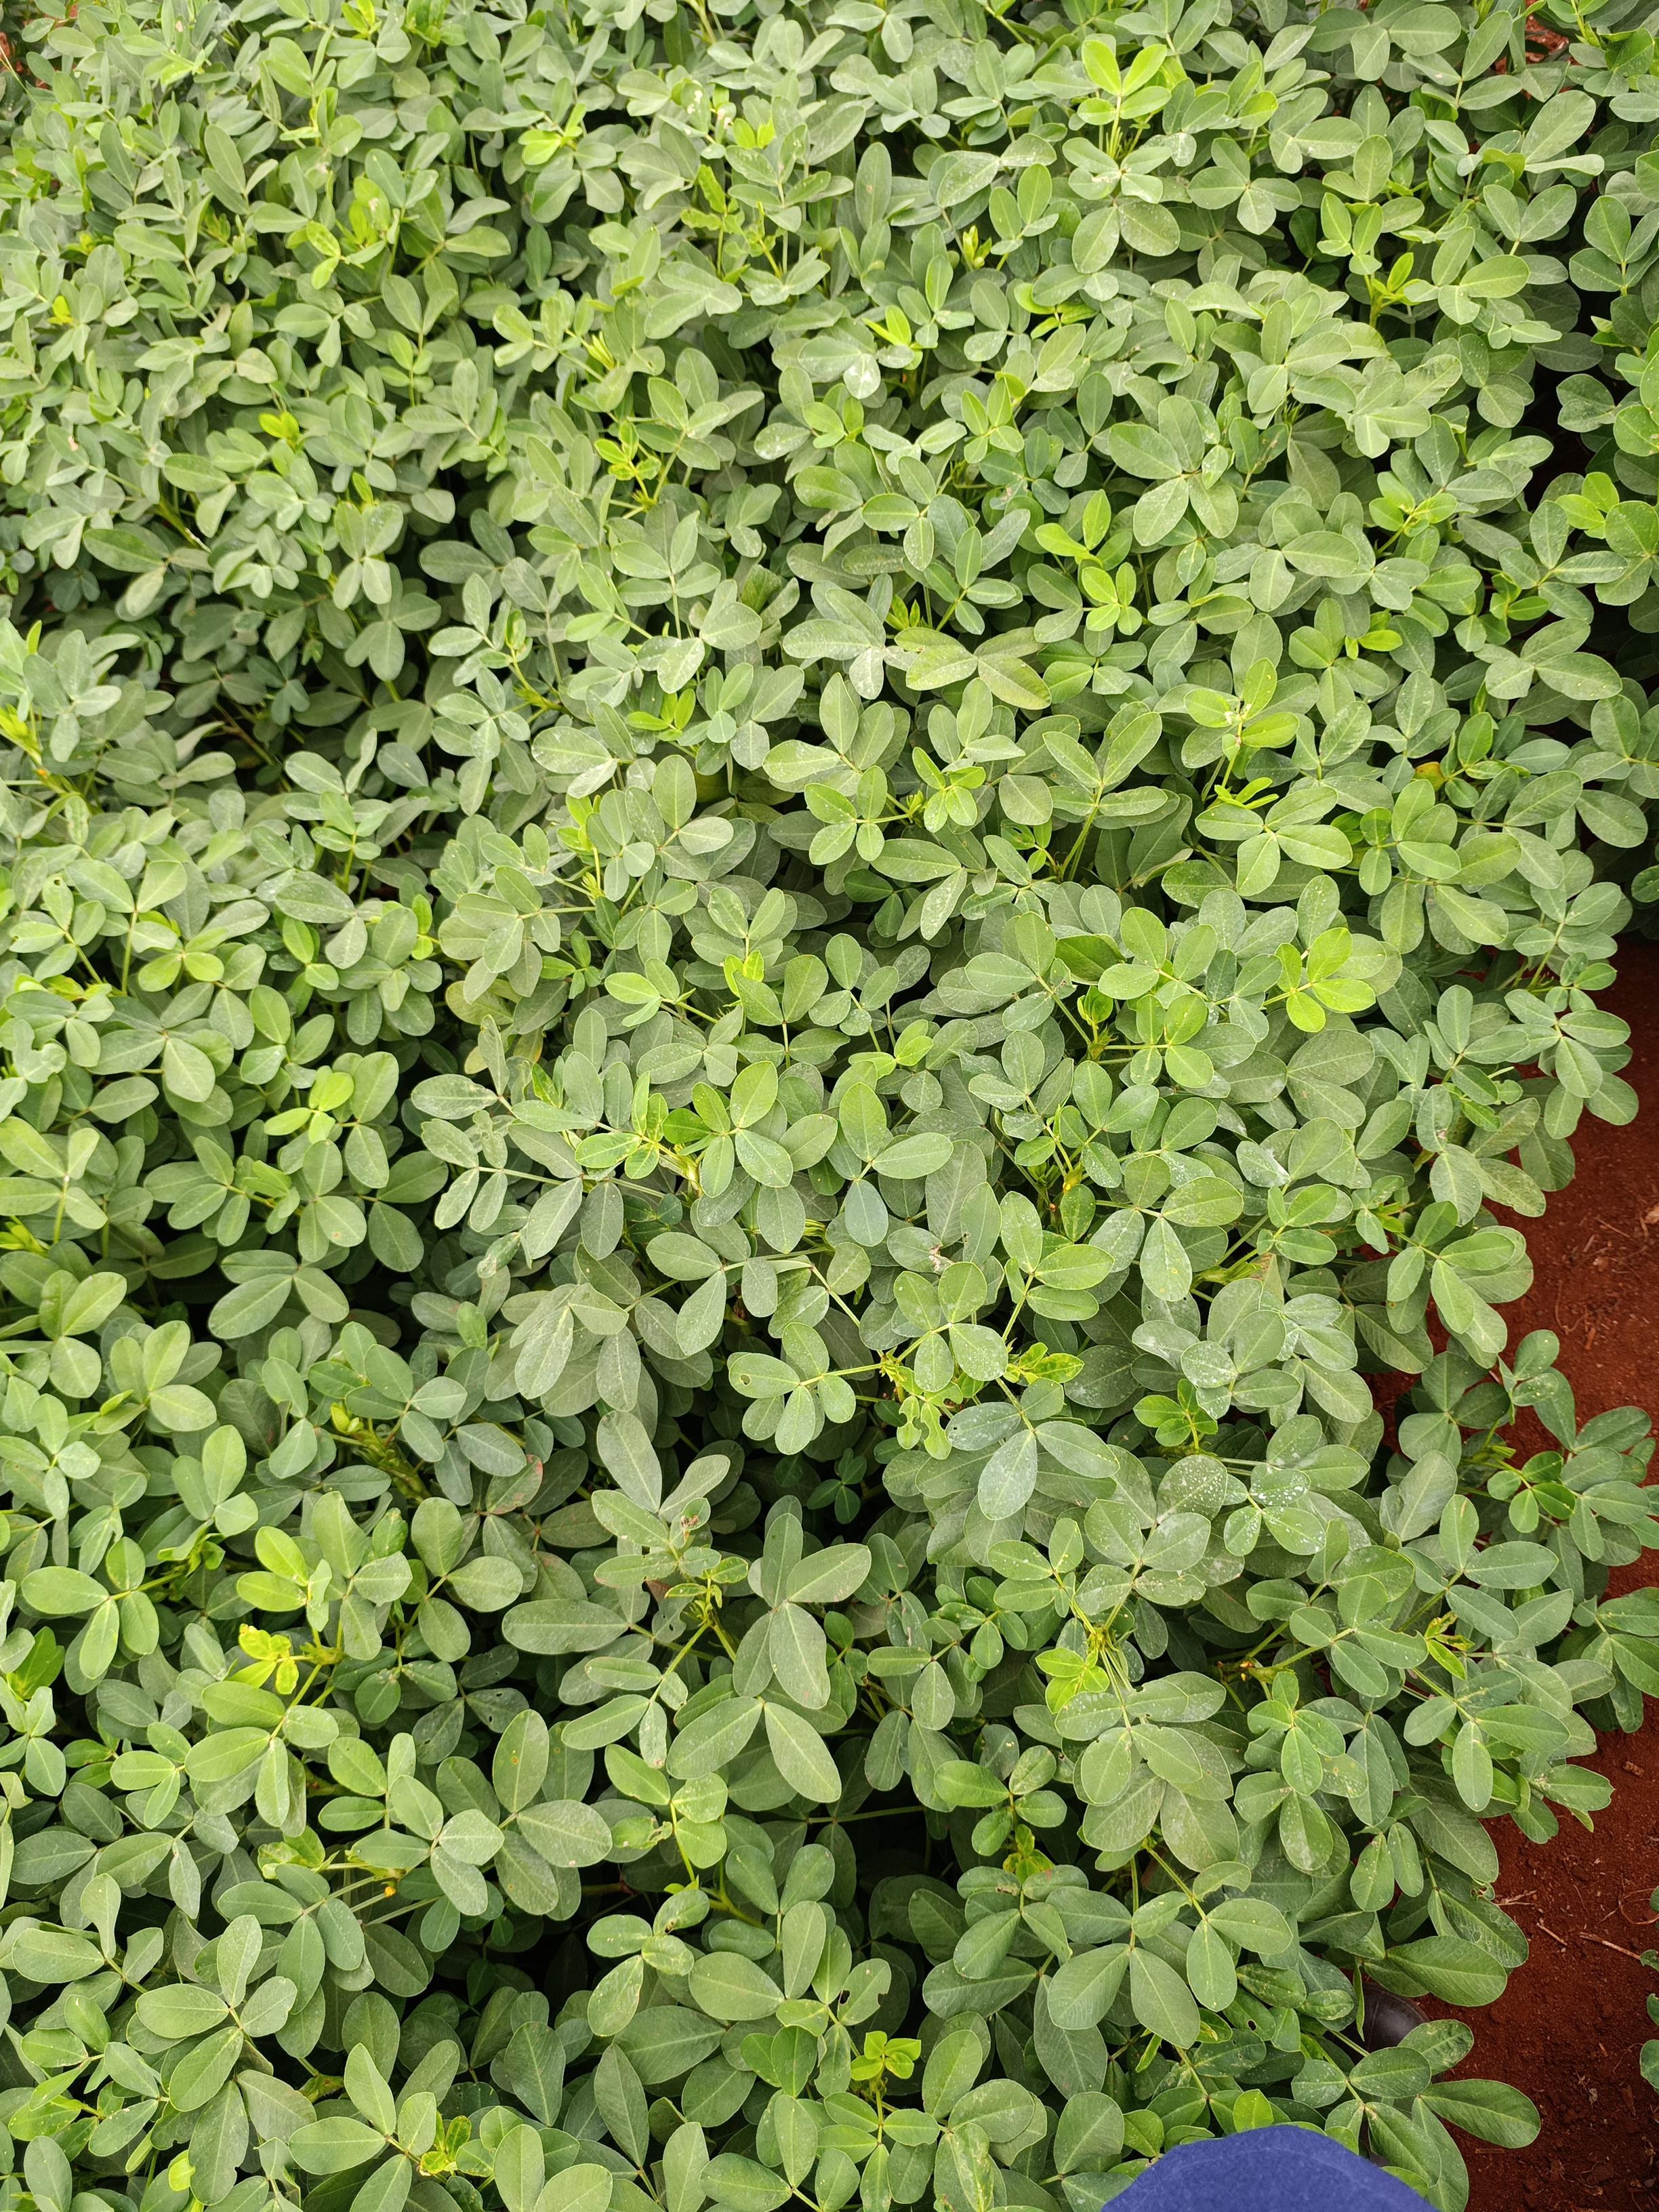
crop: groundnut
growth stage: pegging
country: Kenya
